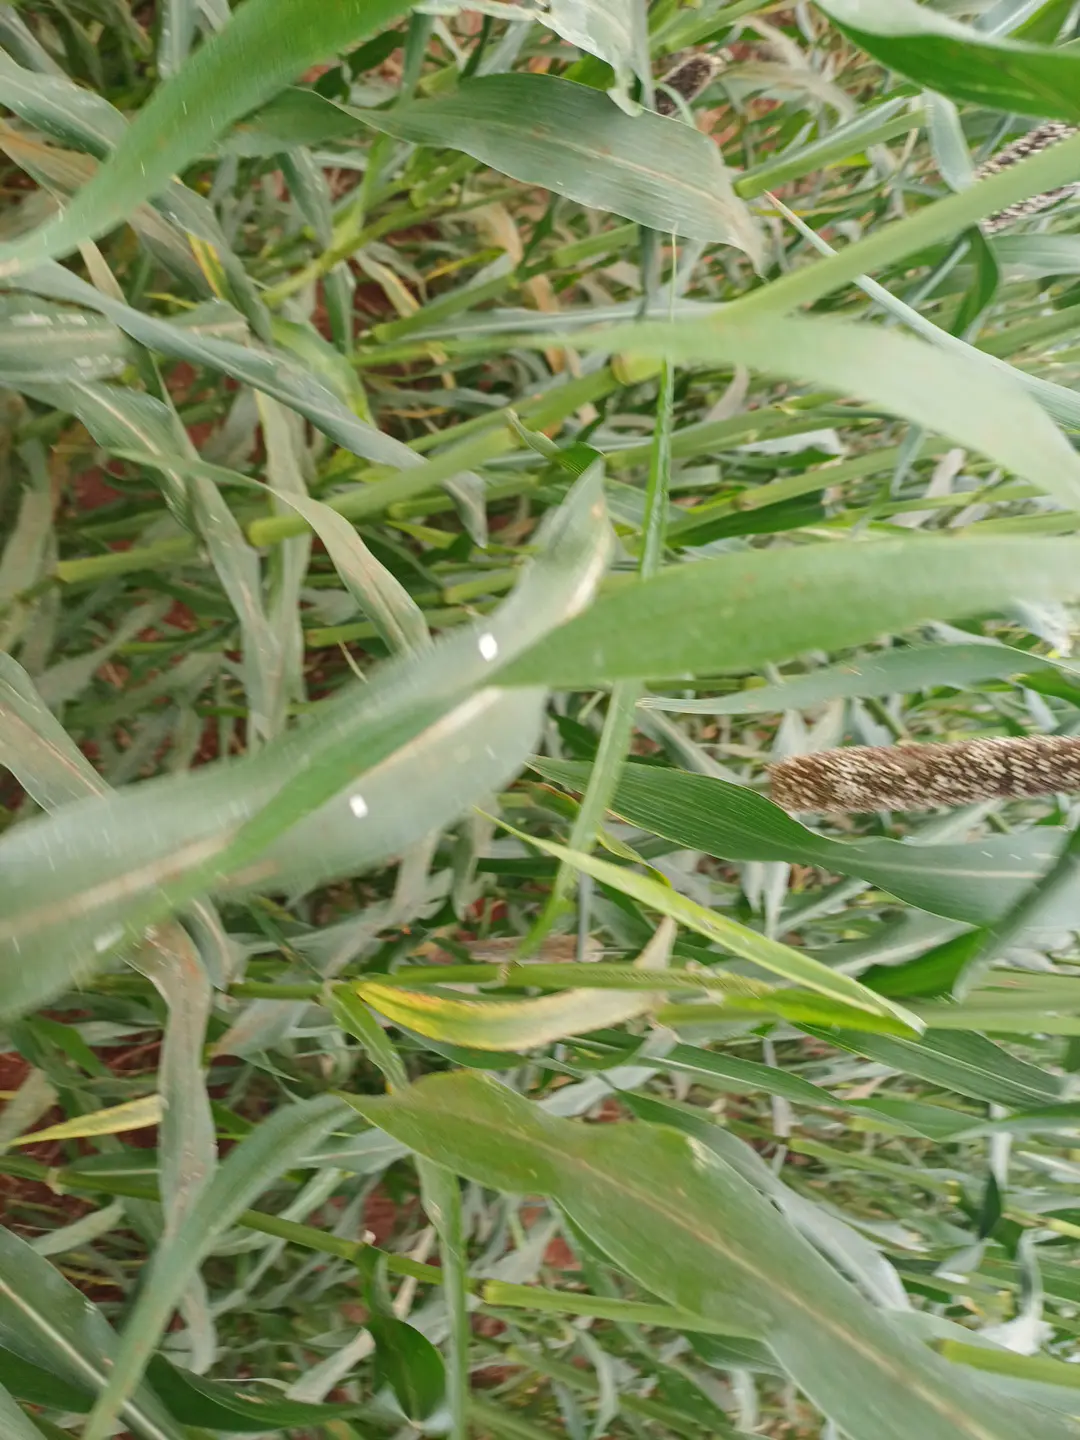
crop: pearl millet
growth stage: filling grain
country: Kenya
